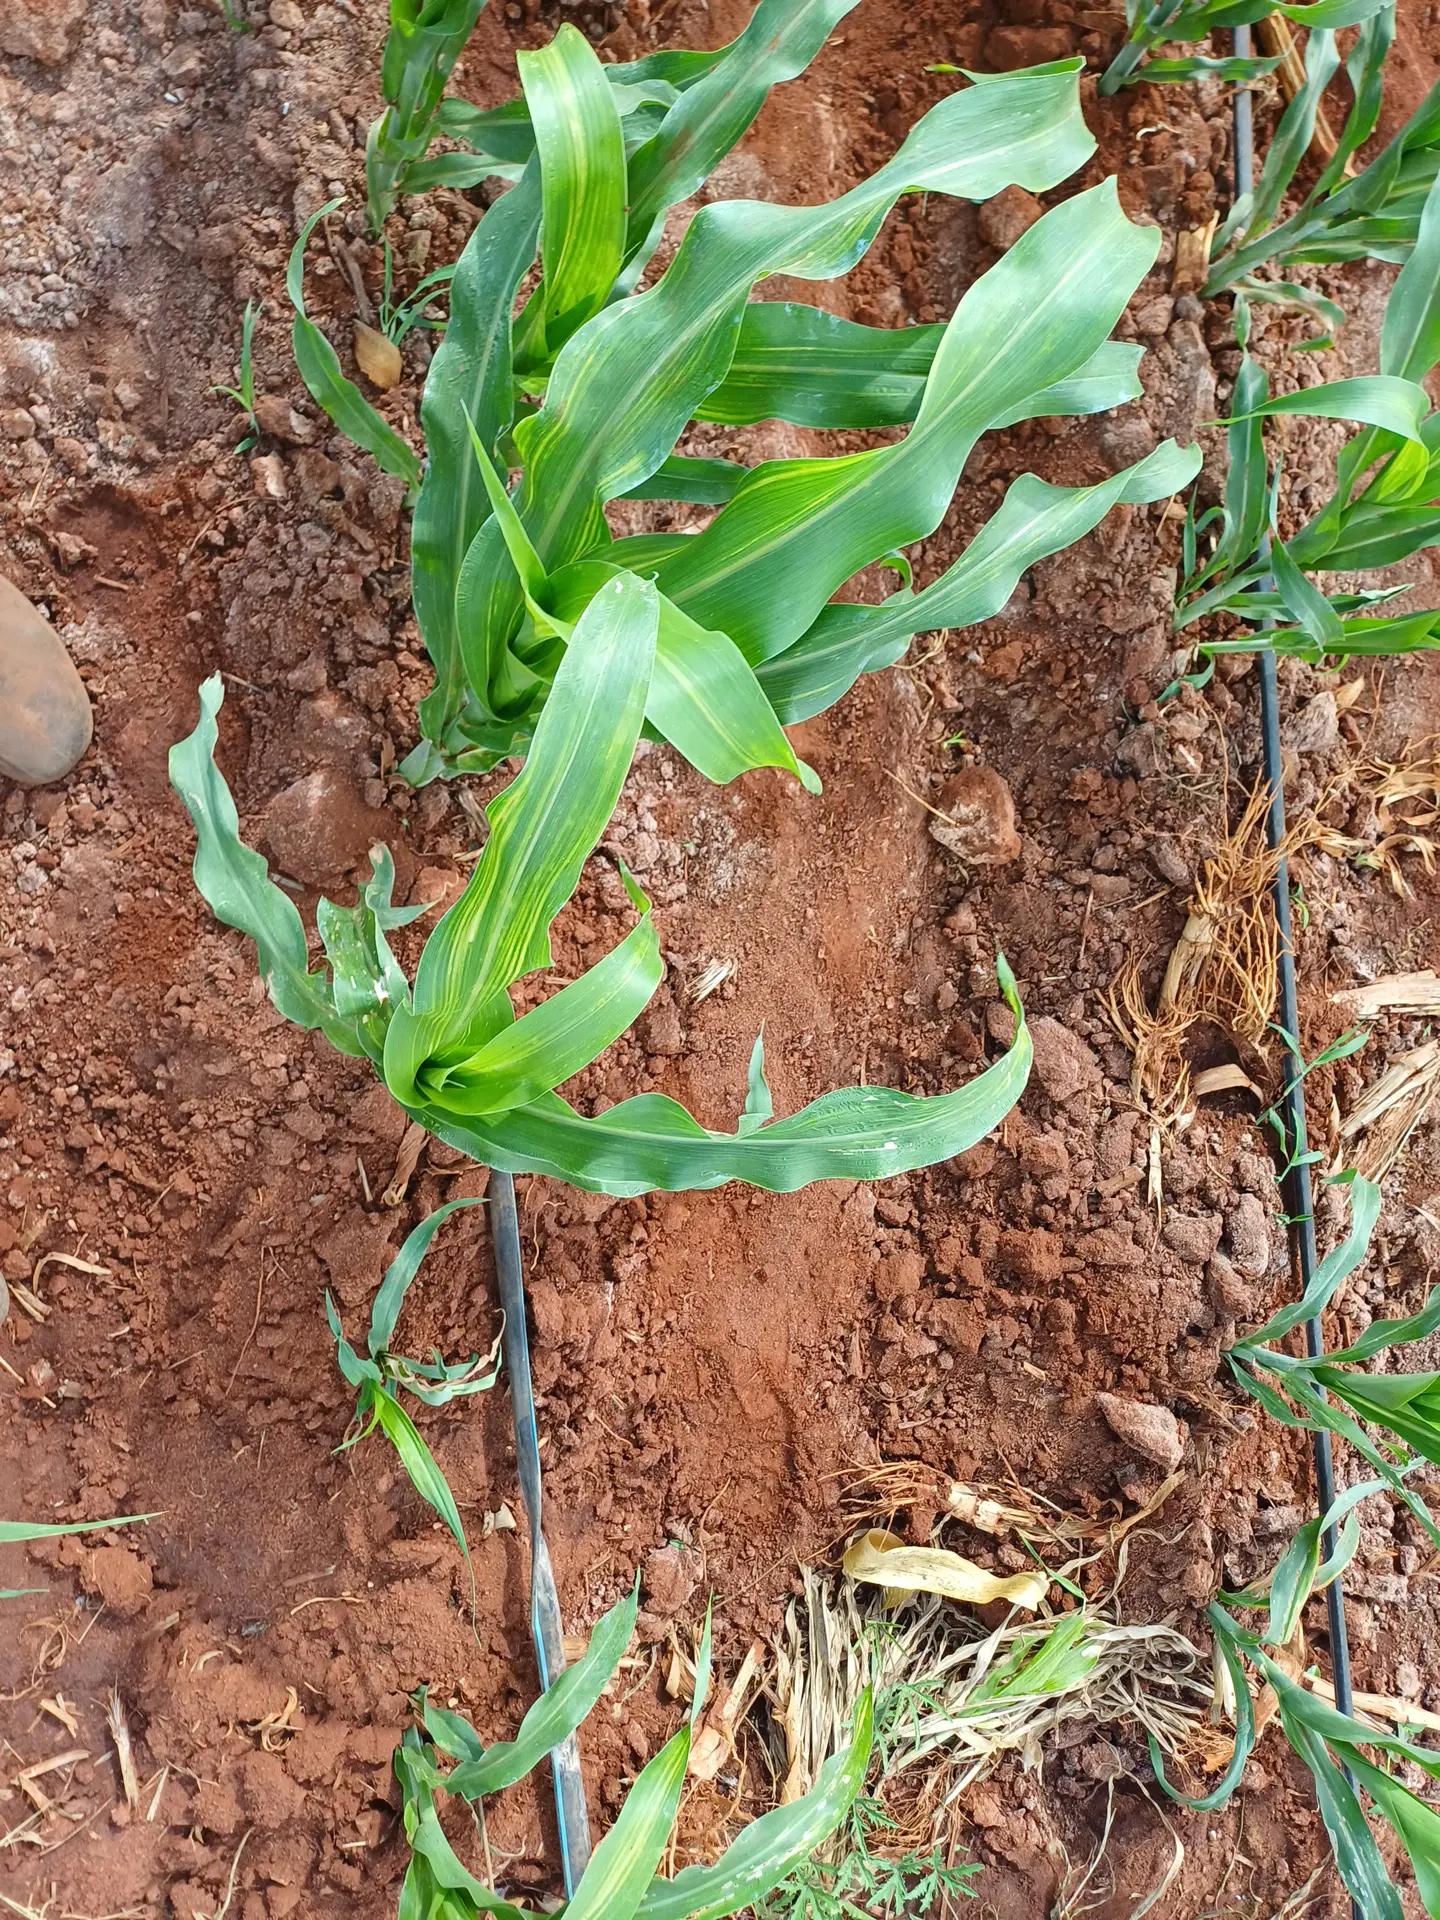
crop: sorghum
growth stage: vegetative
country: Kenya
